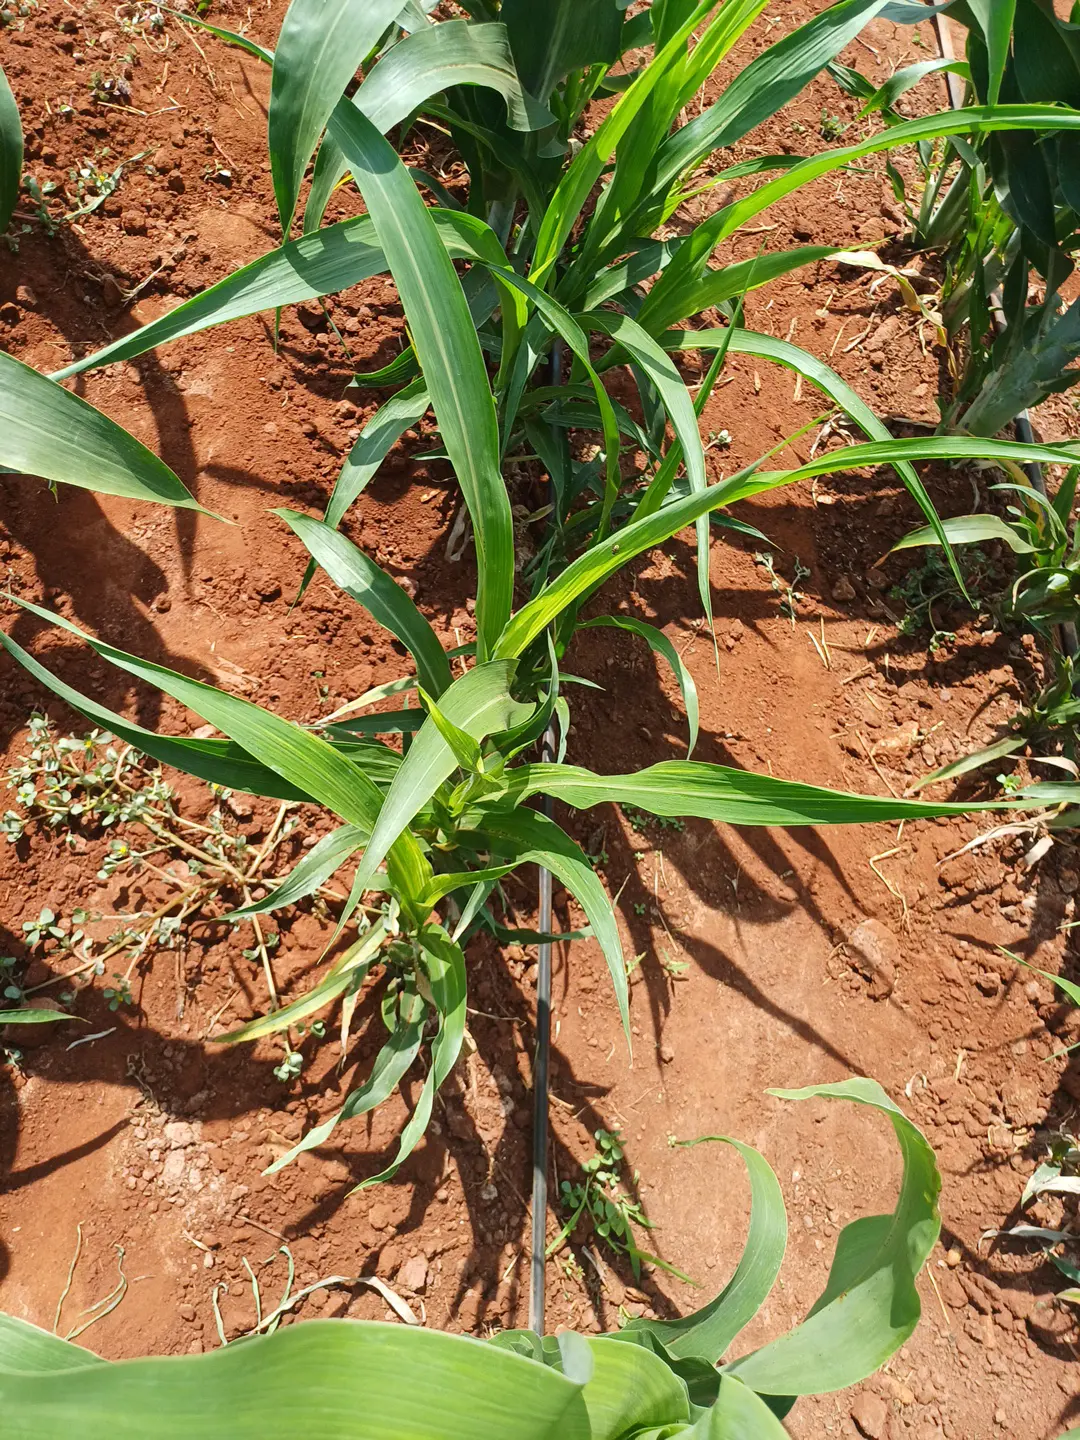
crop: sorghum
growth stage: vegetative
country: Kenya
